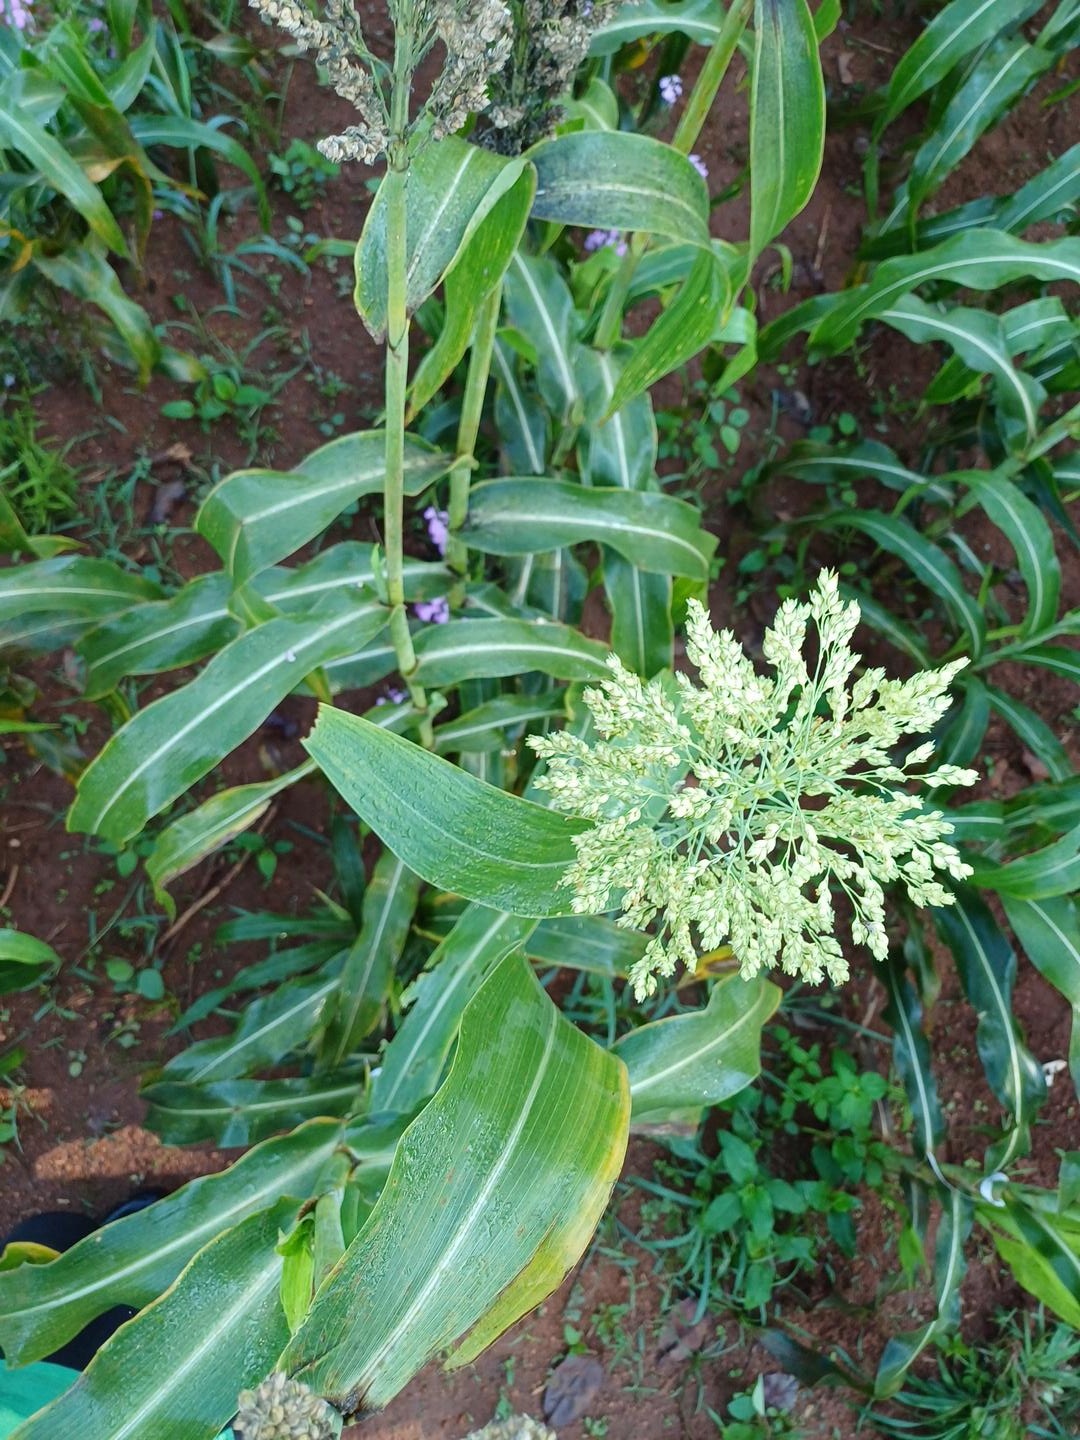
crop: sorghum
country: Kenya
